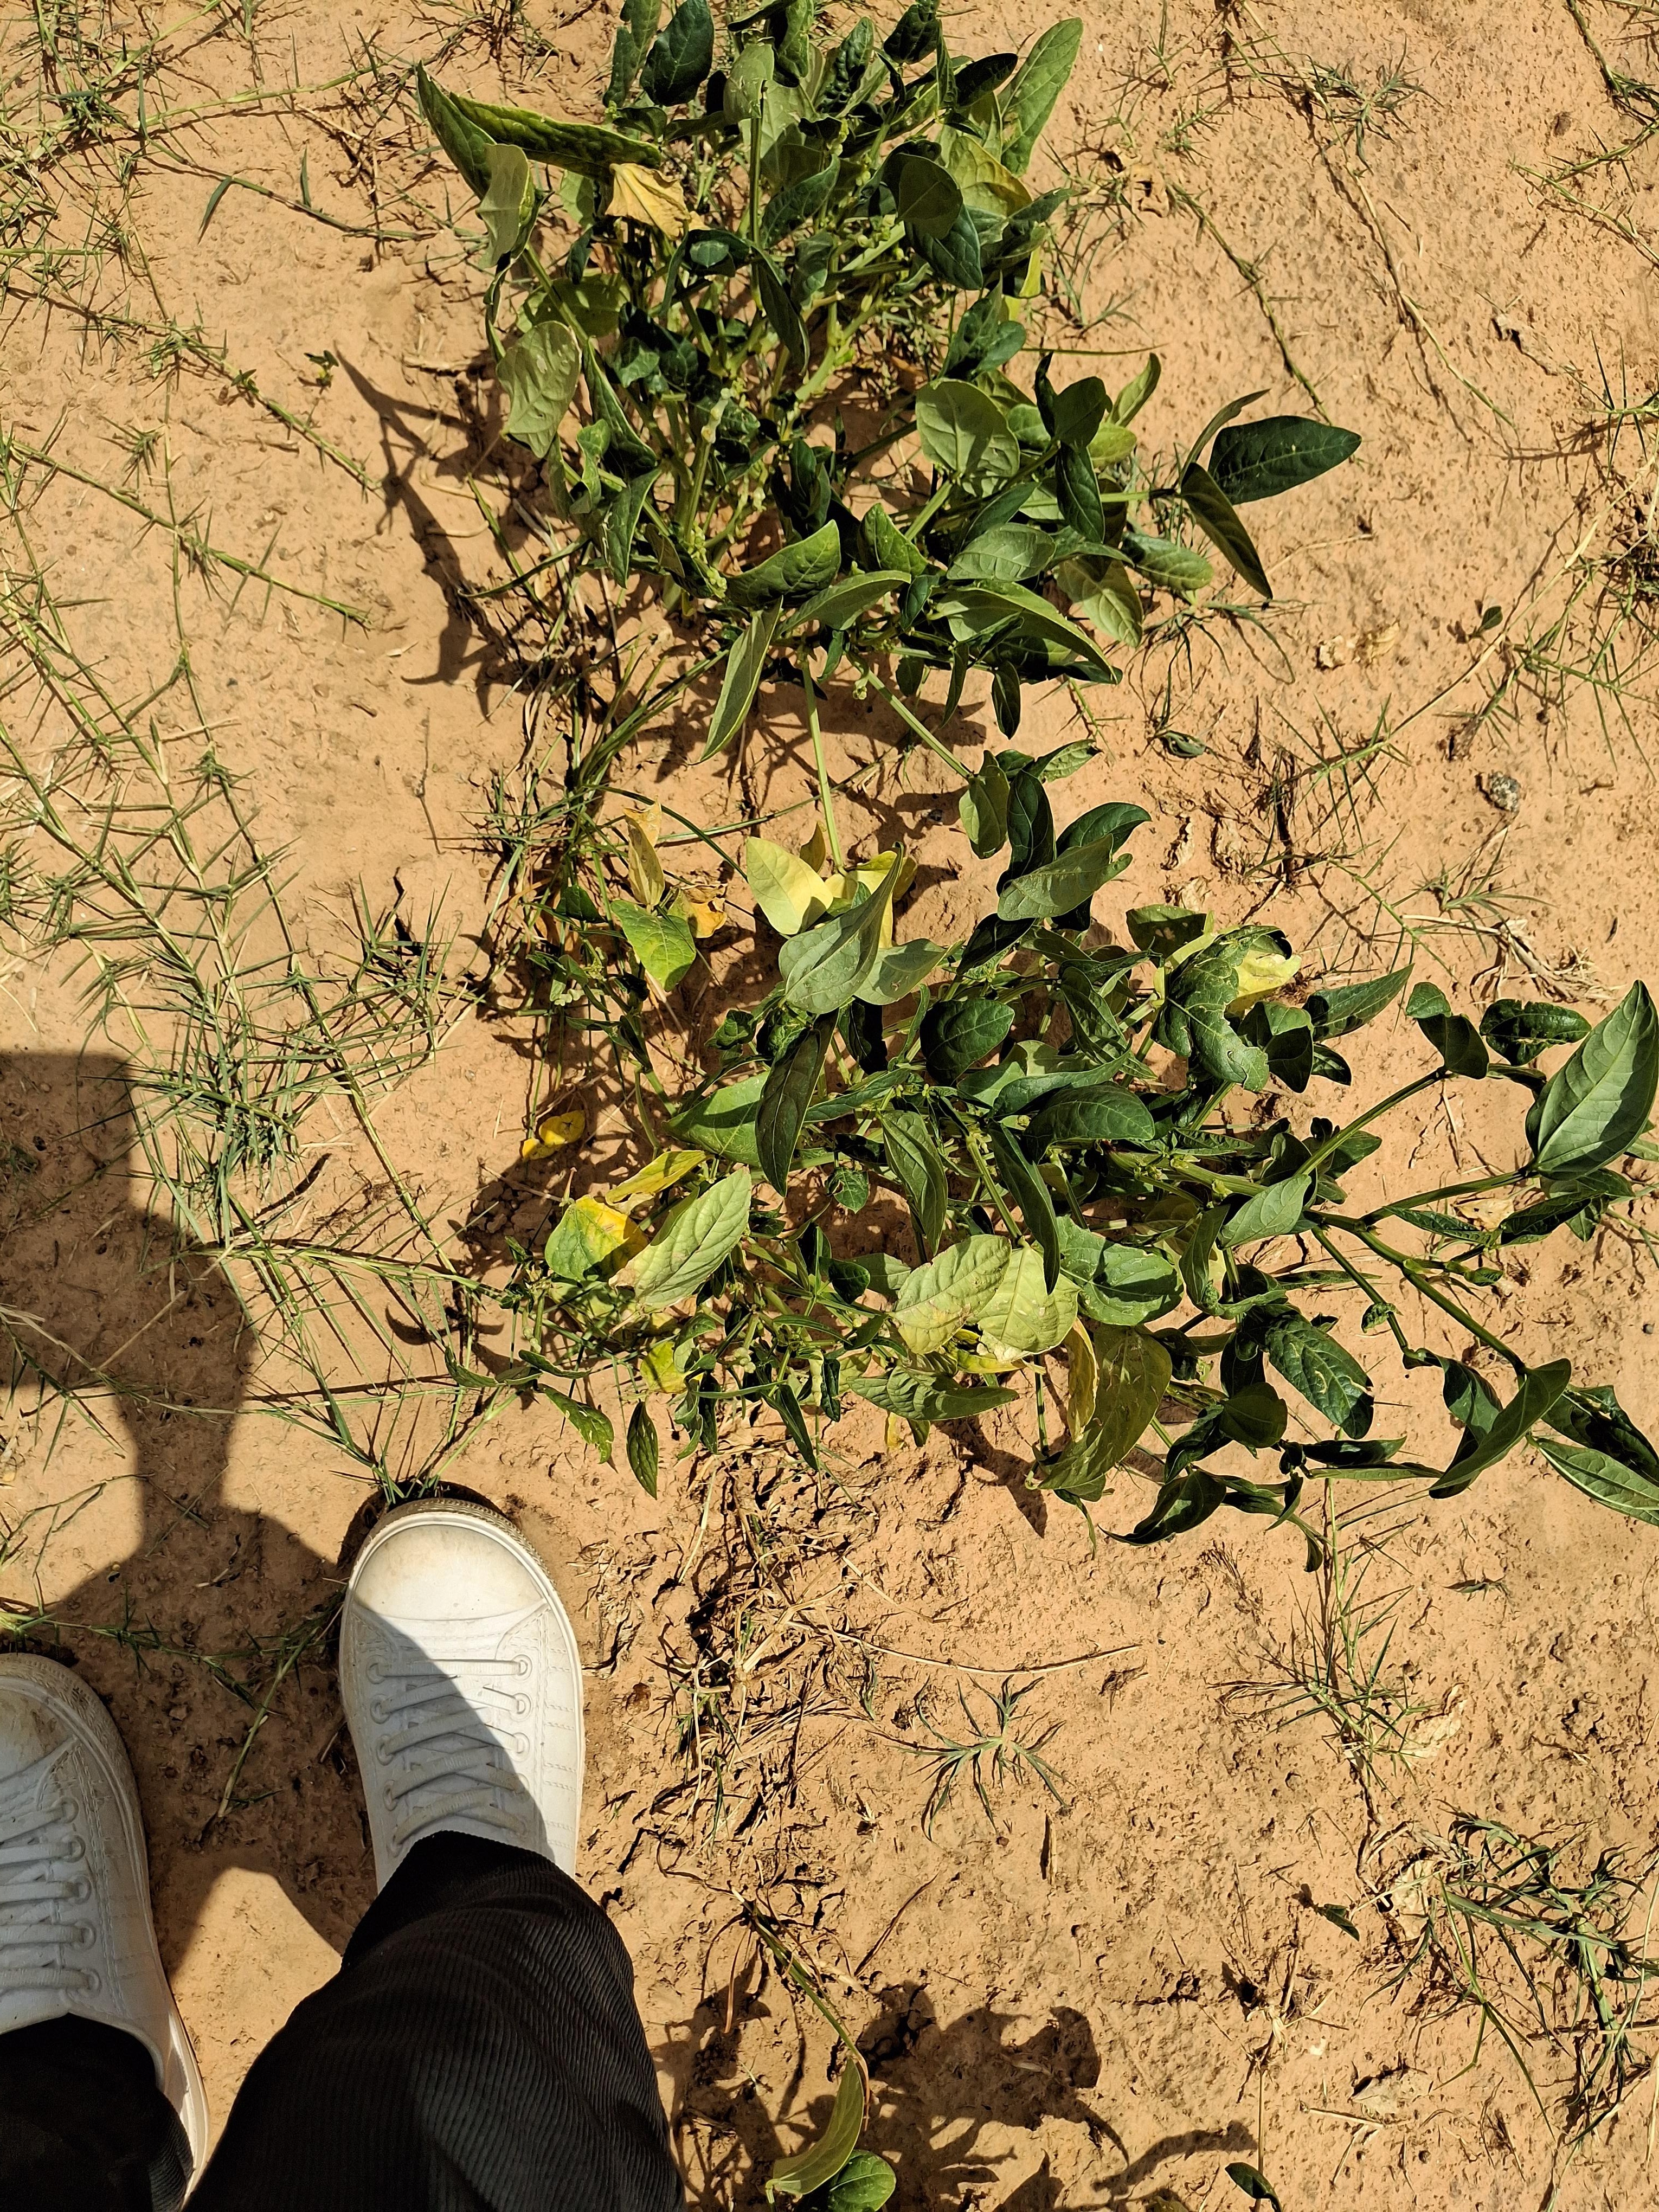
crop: cowpea
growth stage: harvest maturity
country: Nigeria
